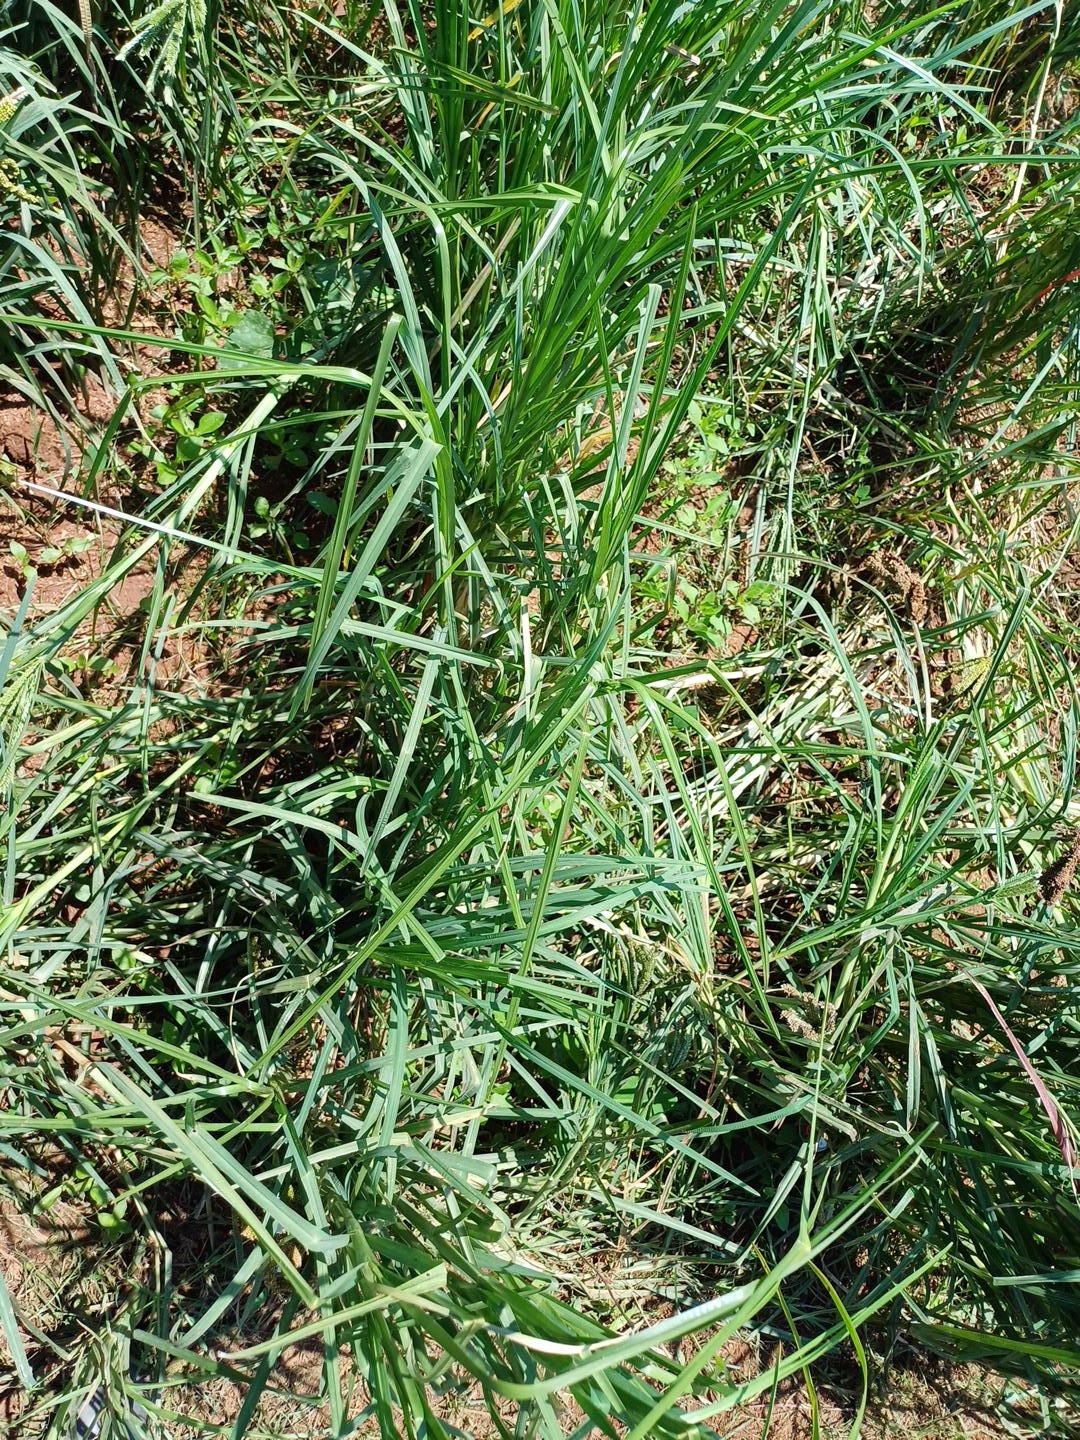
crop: finger millet
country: Kenya
